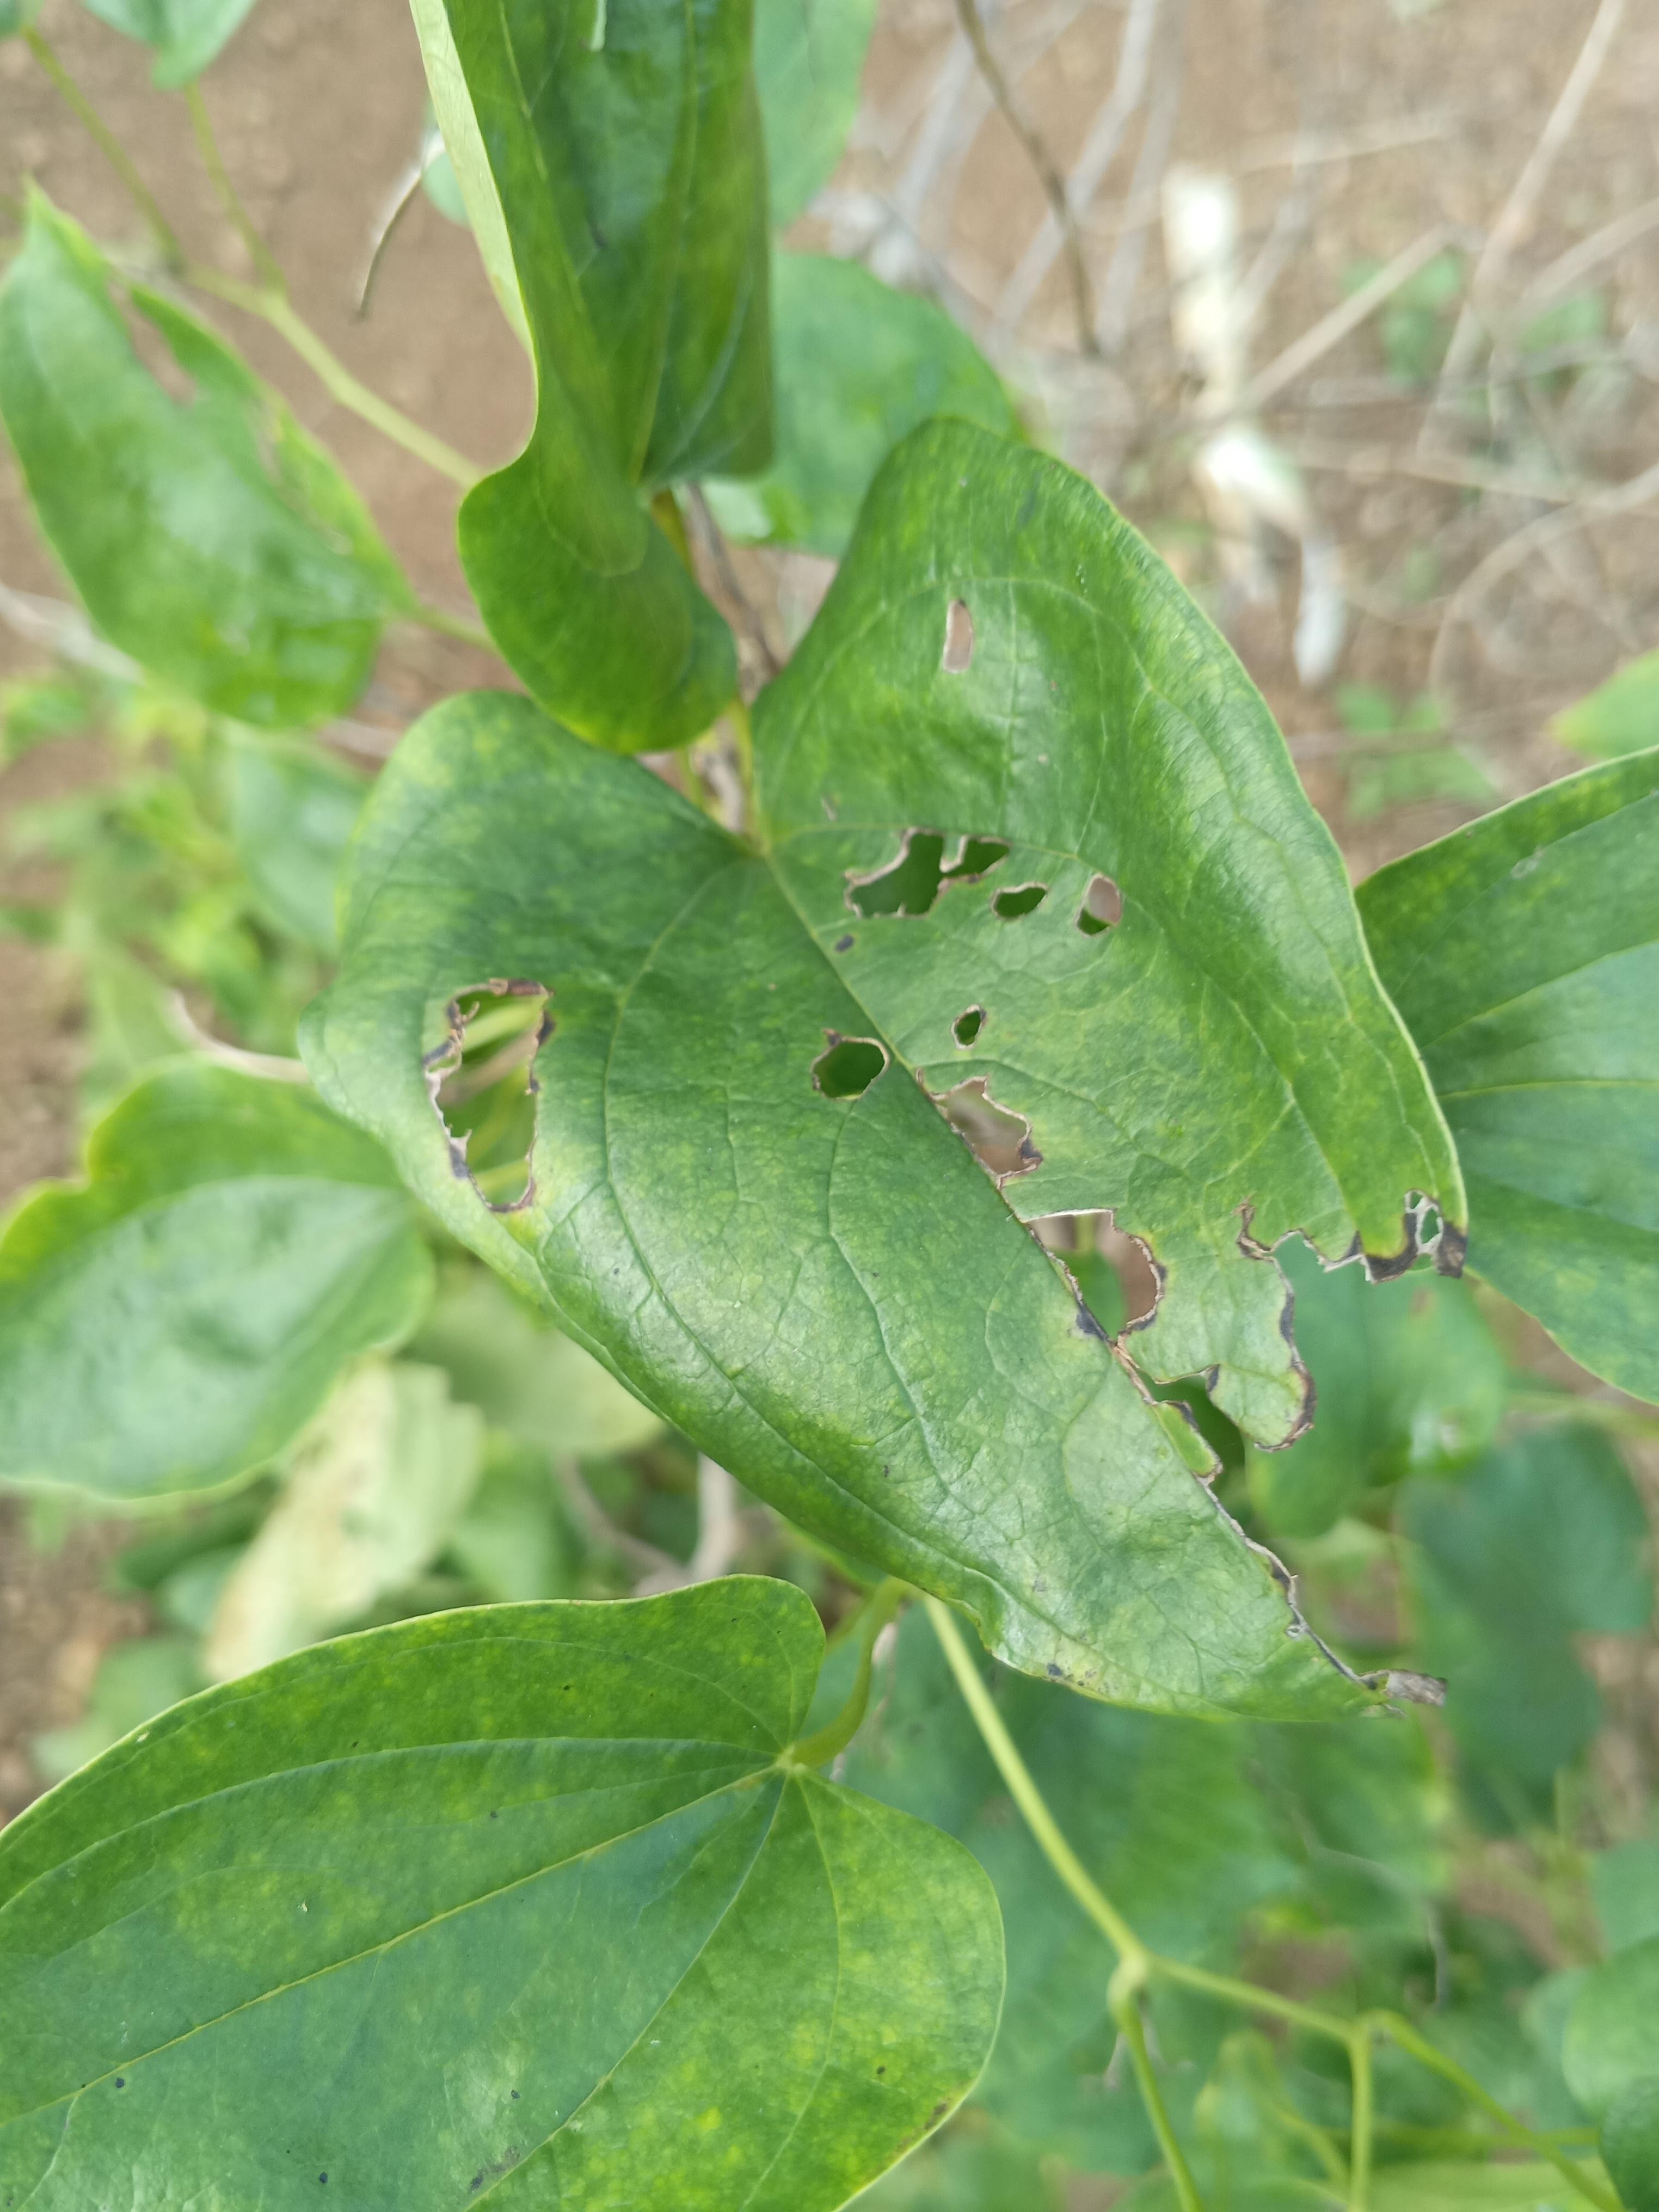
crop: yam
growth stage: flowering
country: Nigeria
